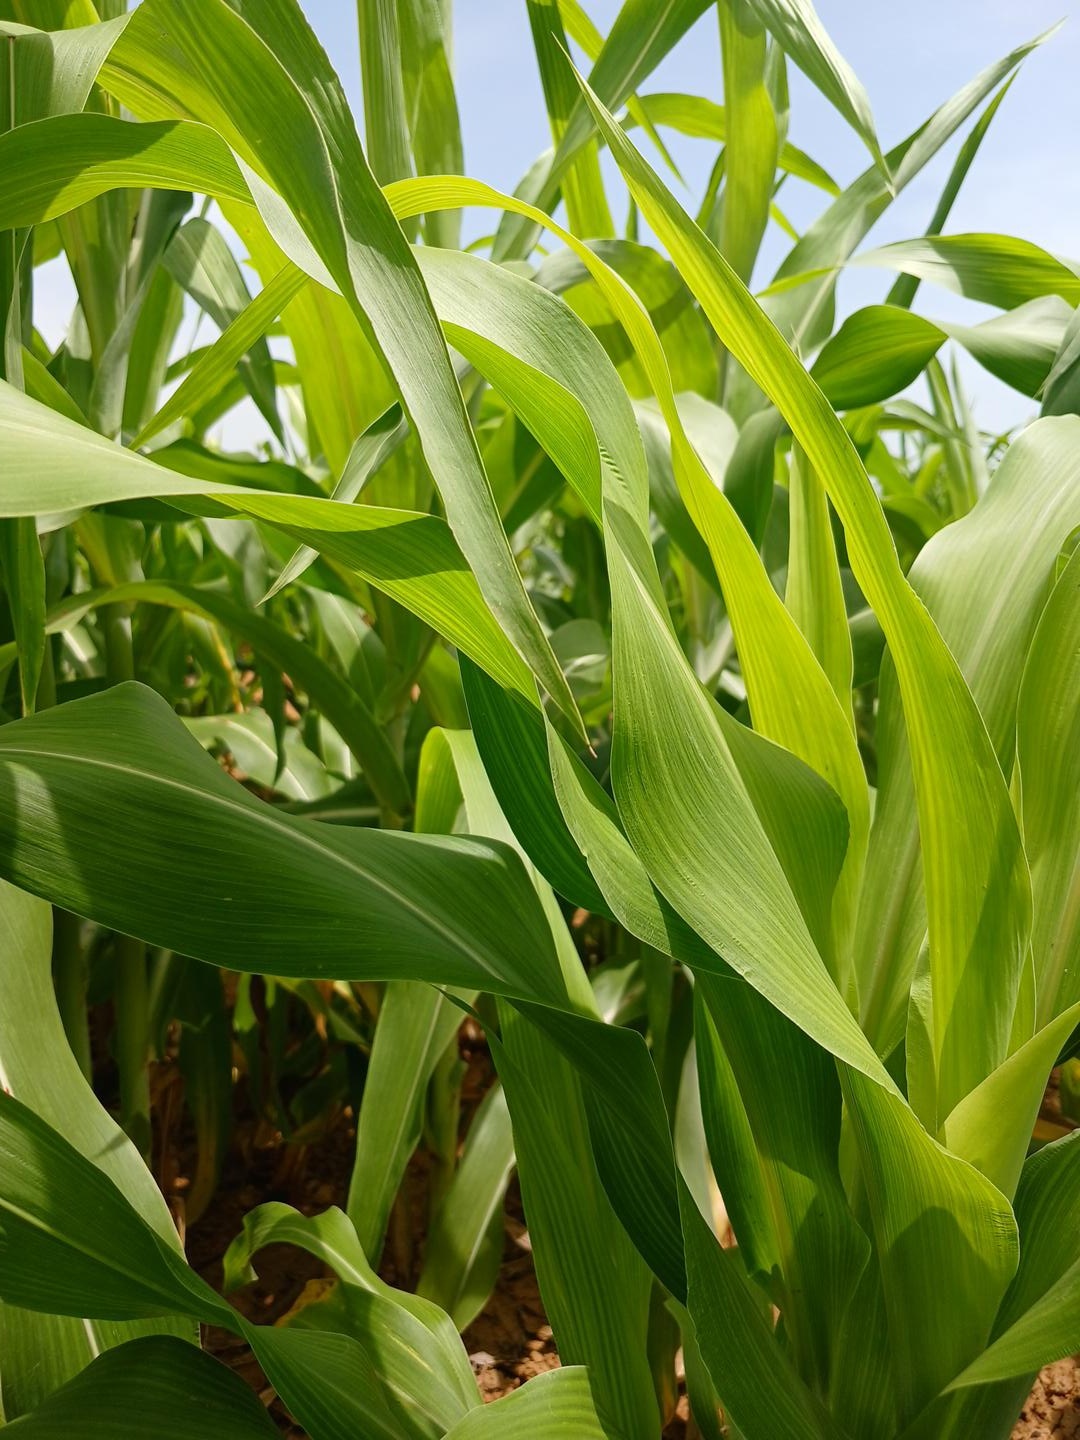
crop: sorghum
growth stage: vegetative
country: Senegal
